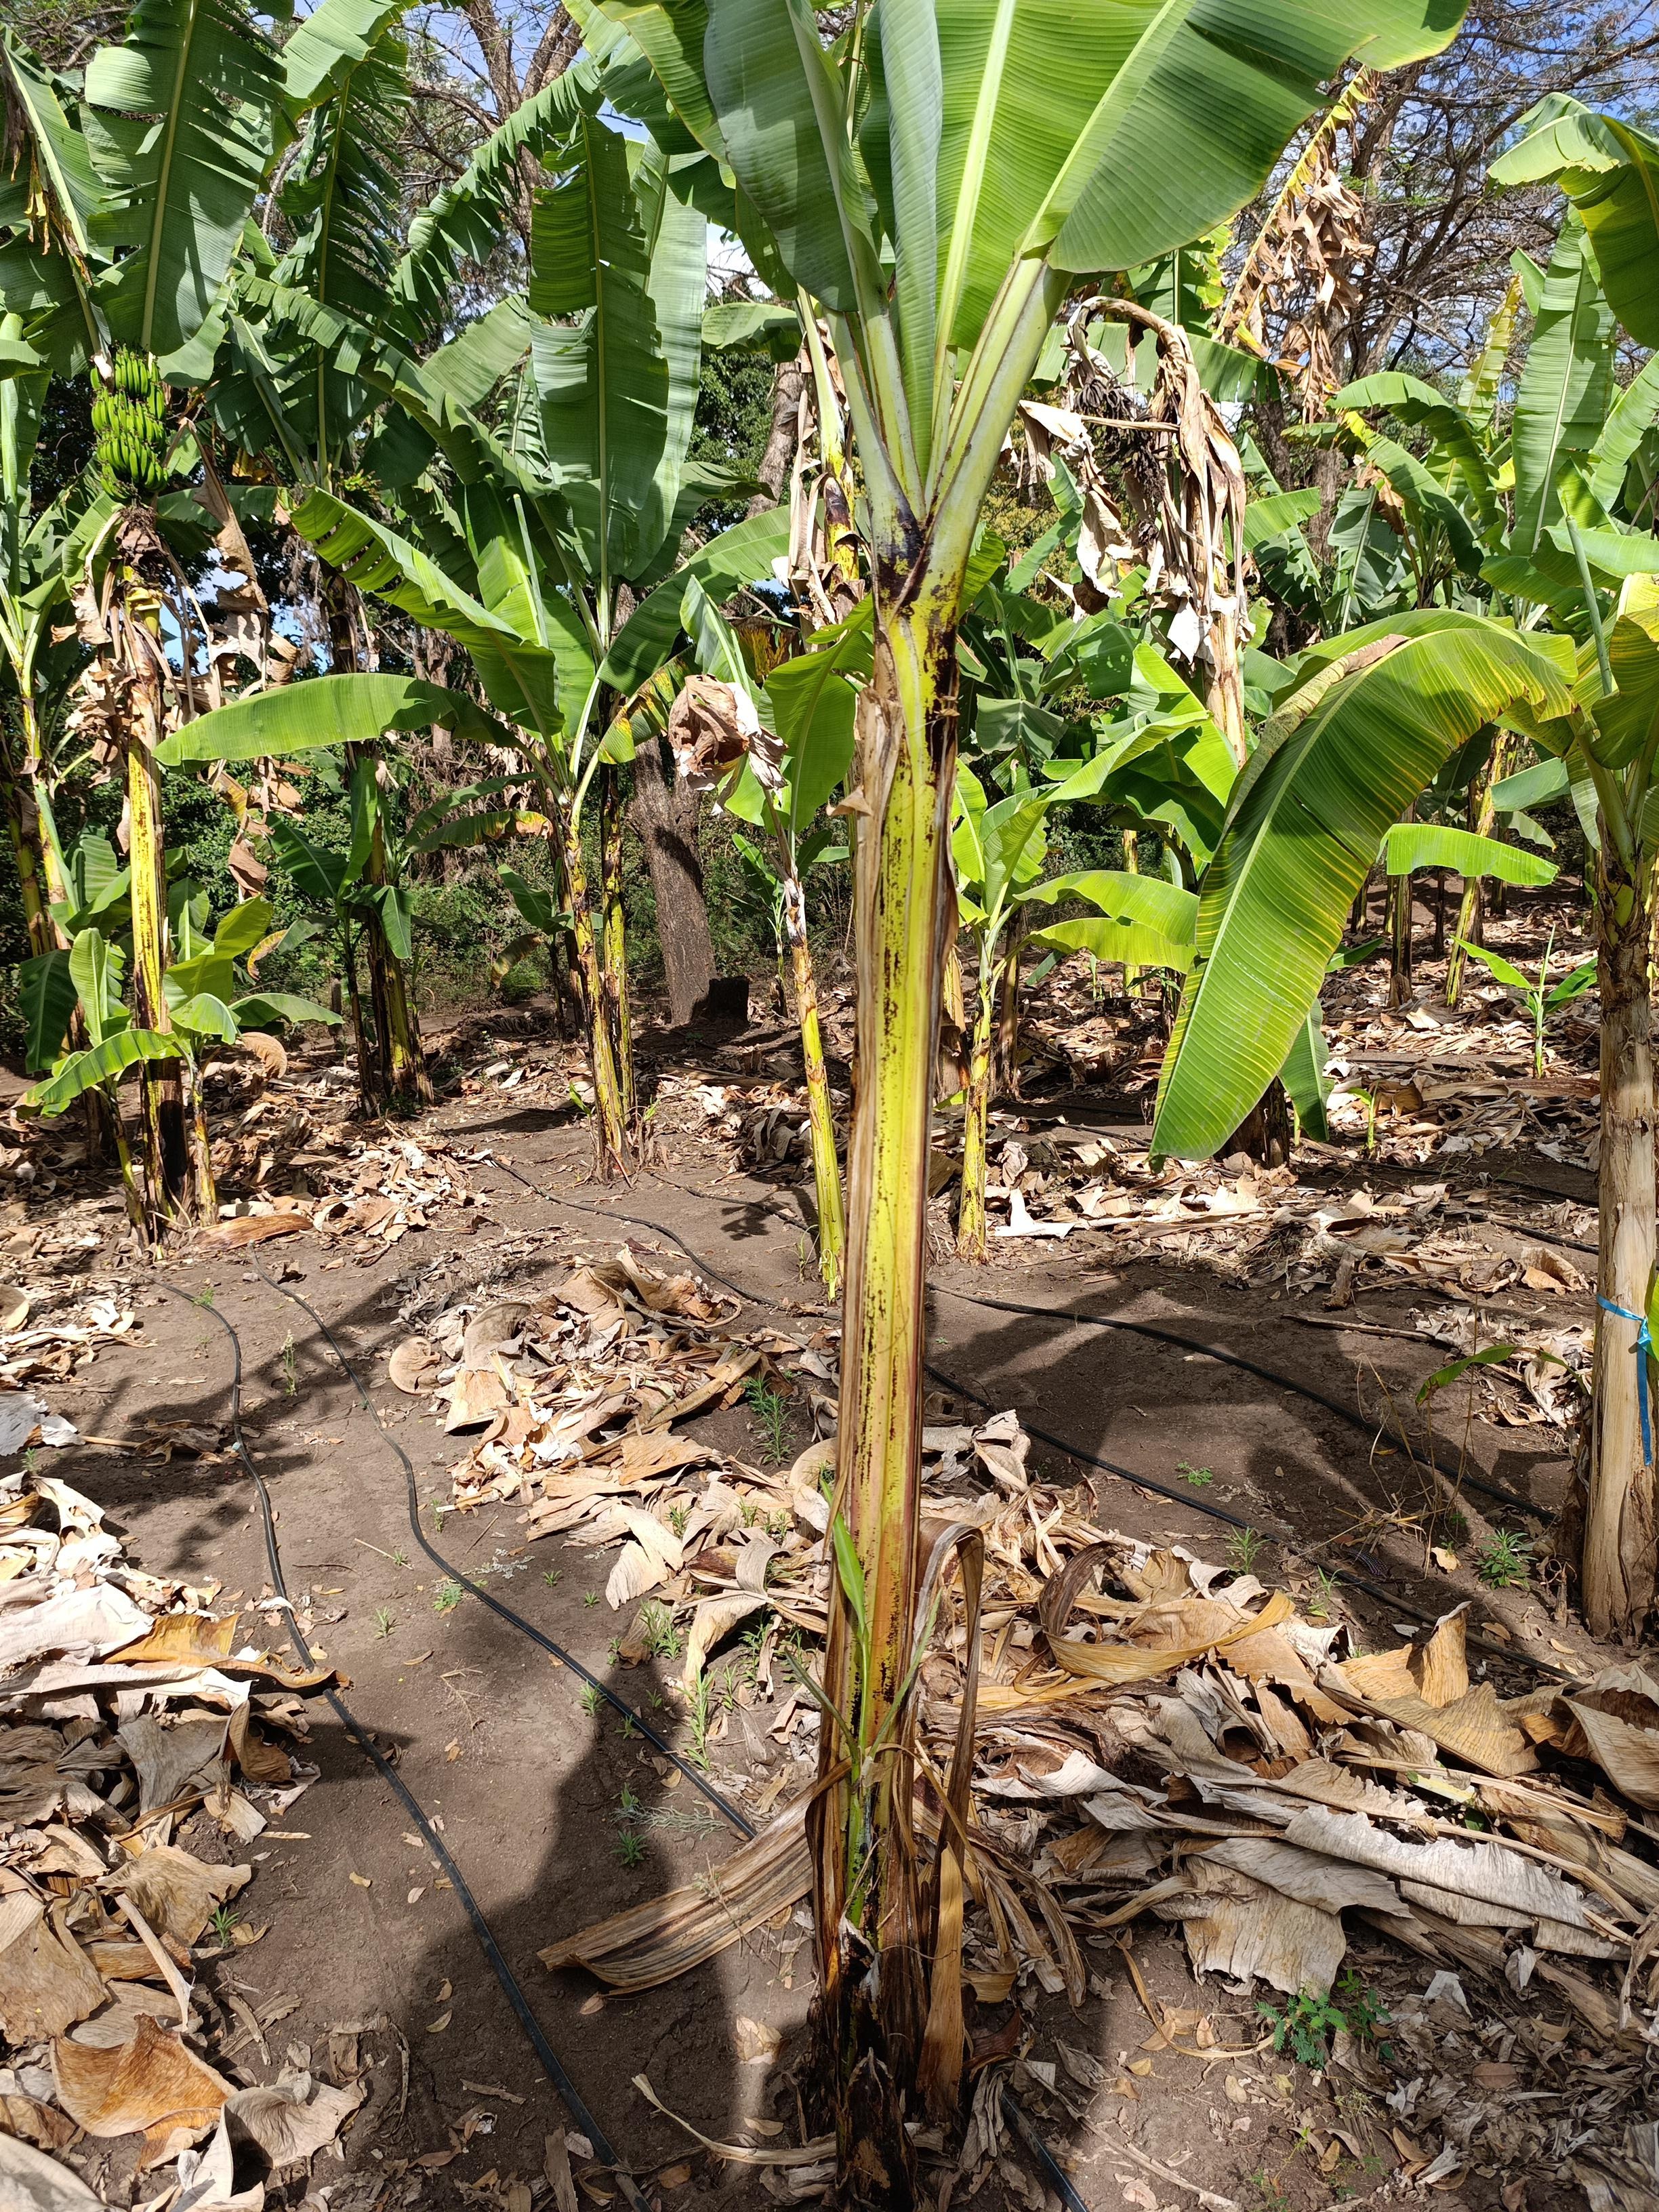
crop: banana
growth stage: vegetative
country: Tanzania
